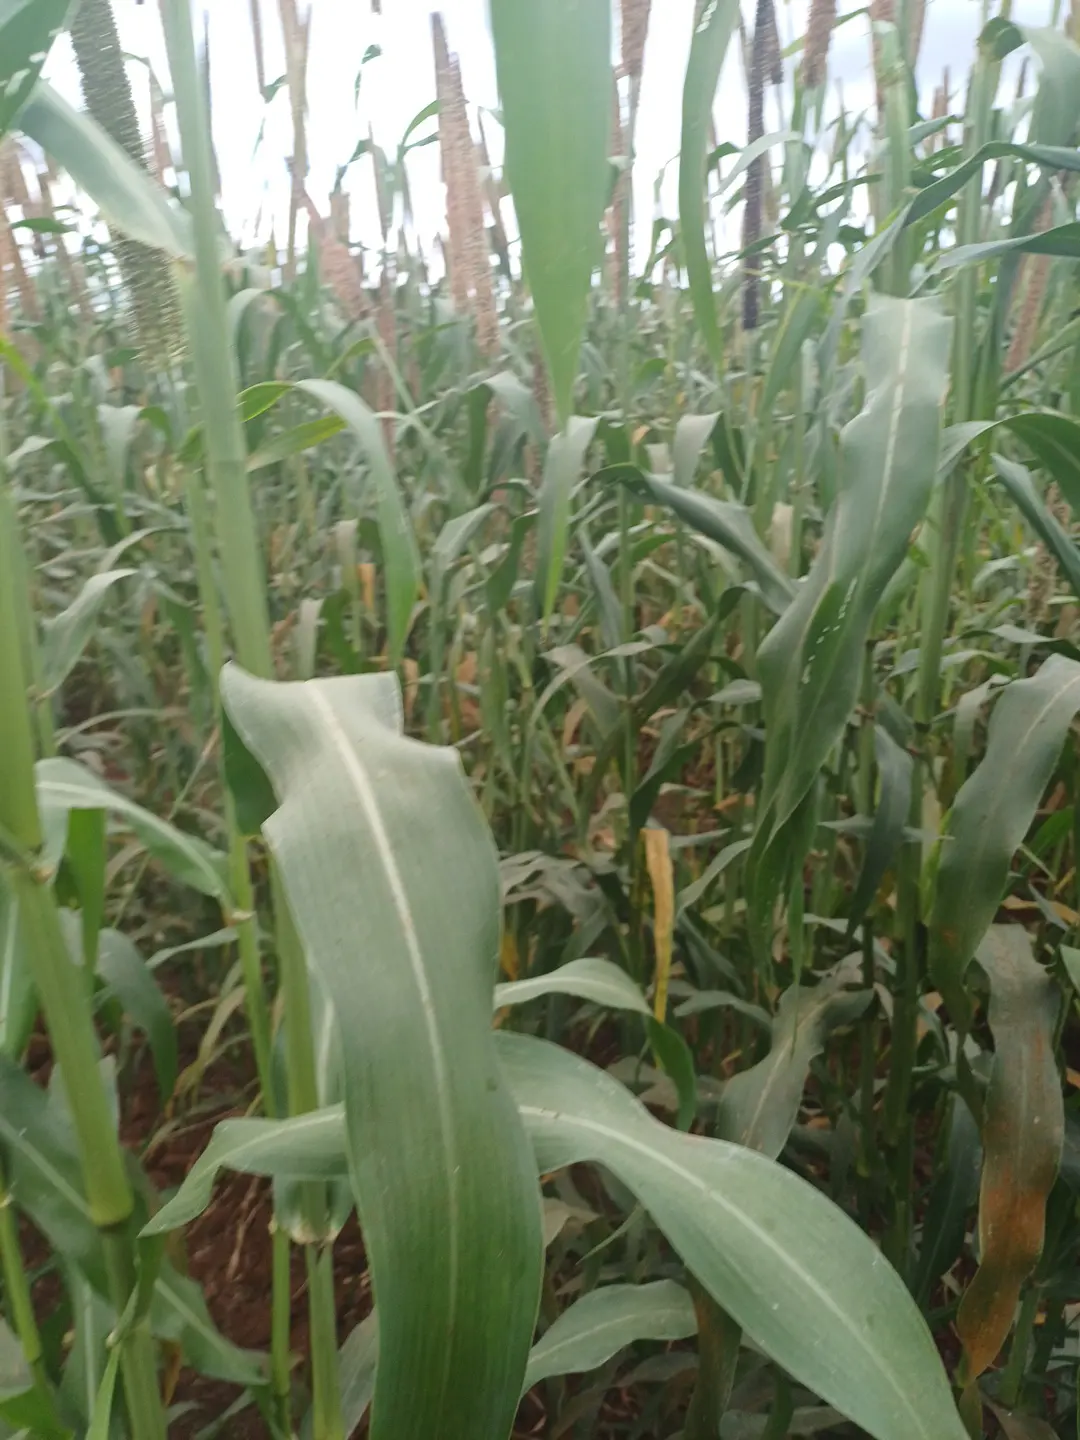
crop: pearl millet
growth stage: flowering
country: Kenya
